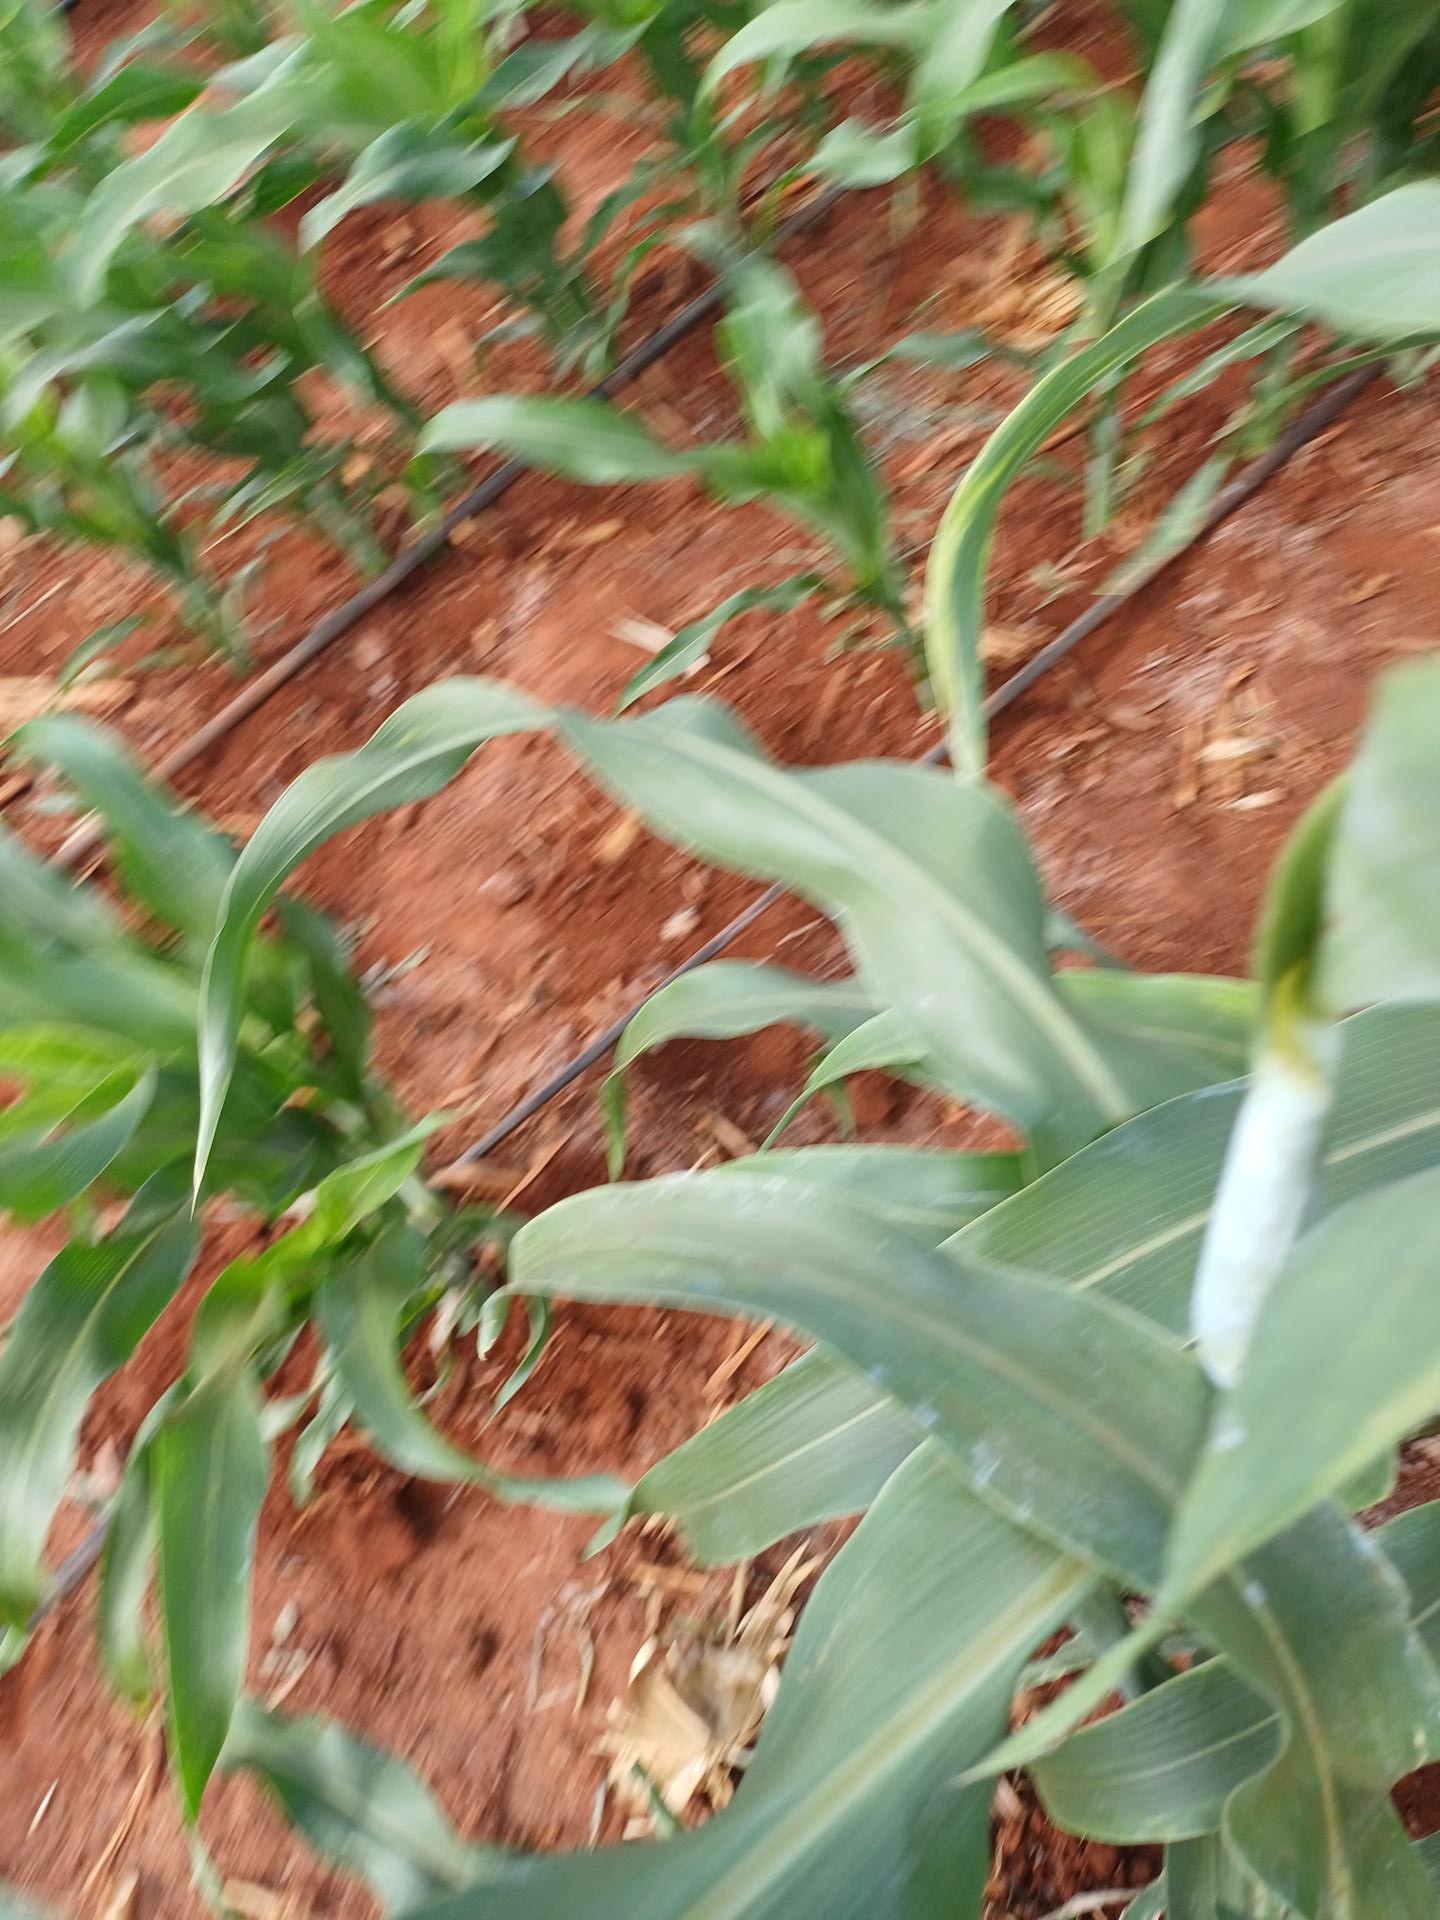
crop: sorghum
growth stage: vegetative
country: Kenya
